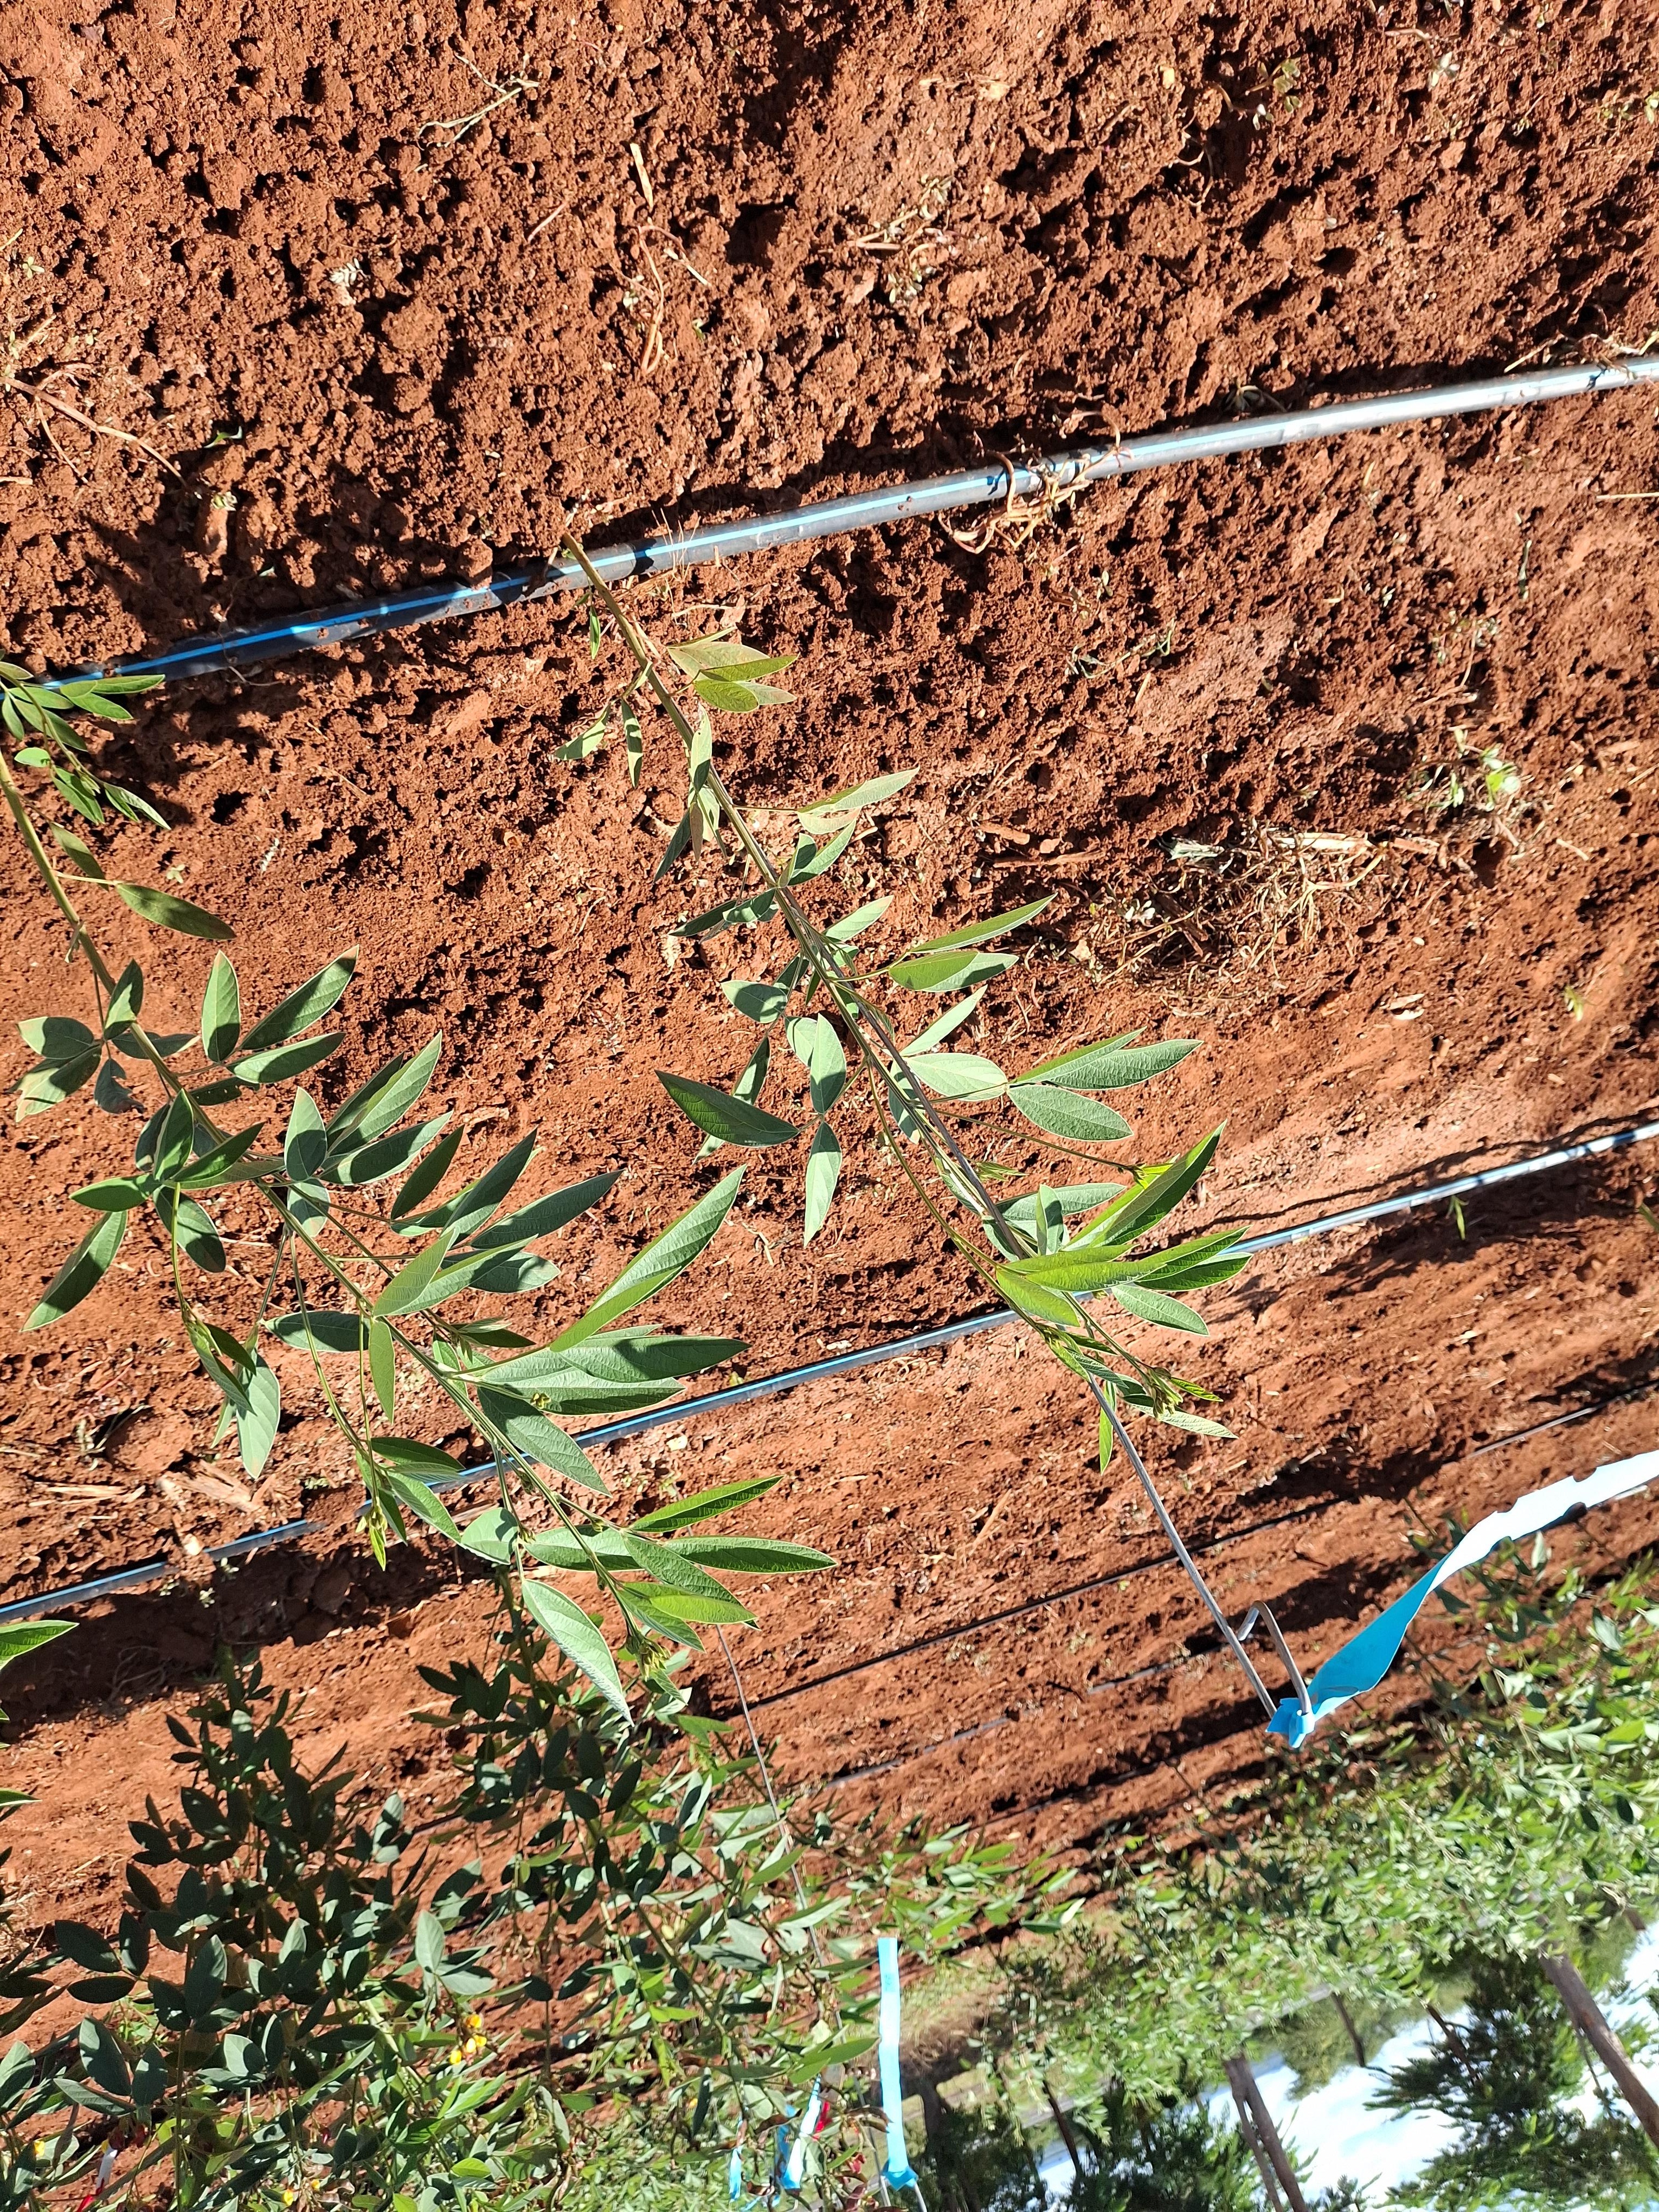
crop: pigeonpea
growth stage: flowering
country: Kenya
